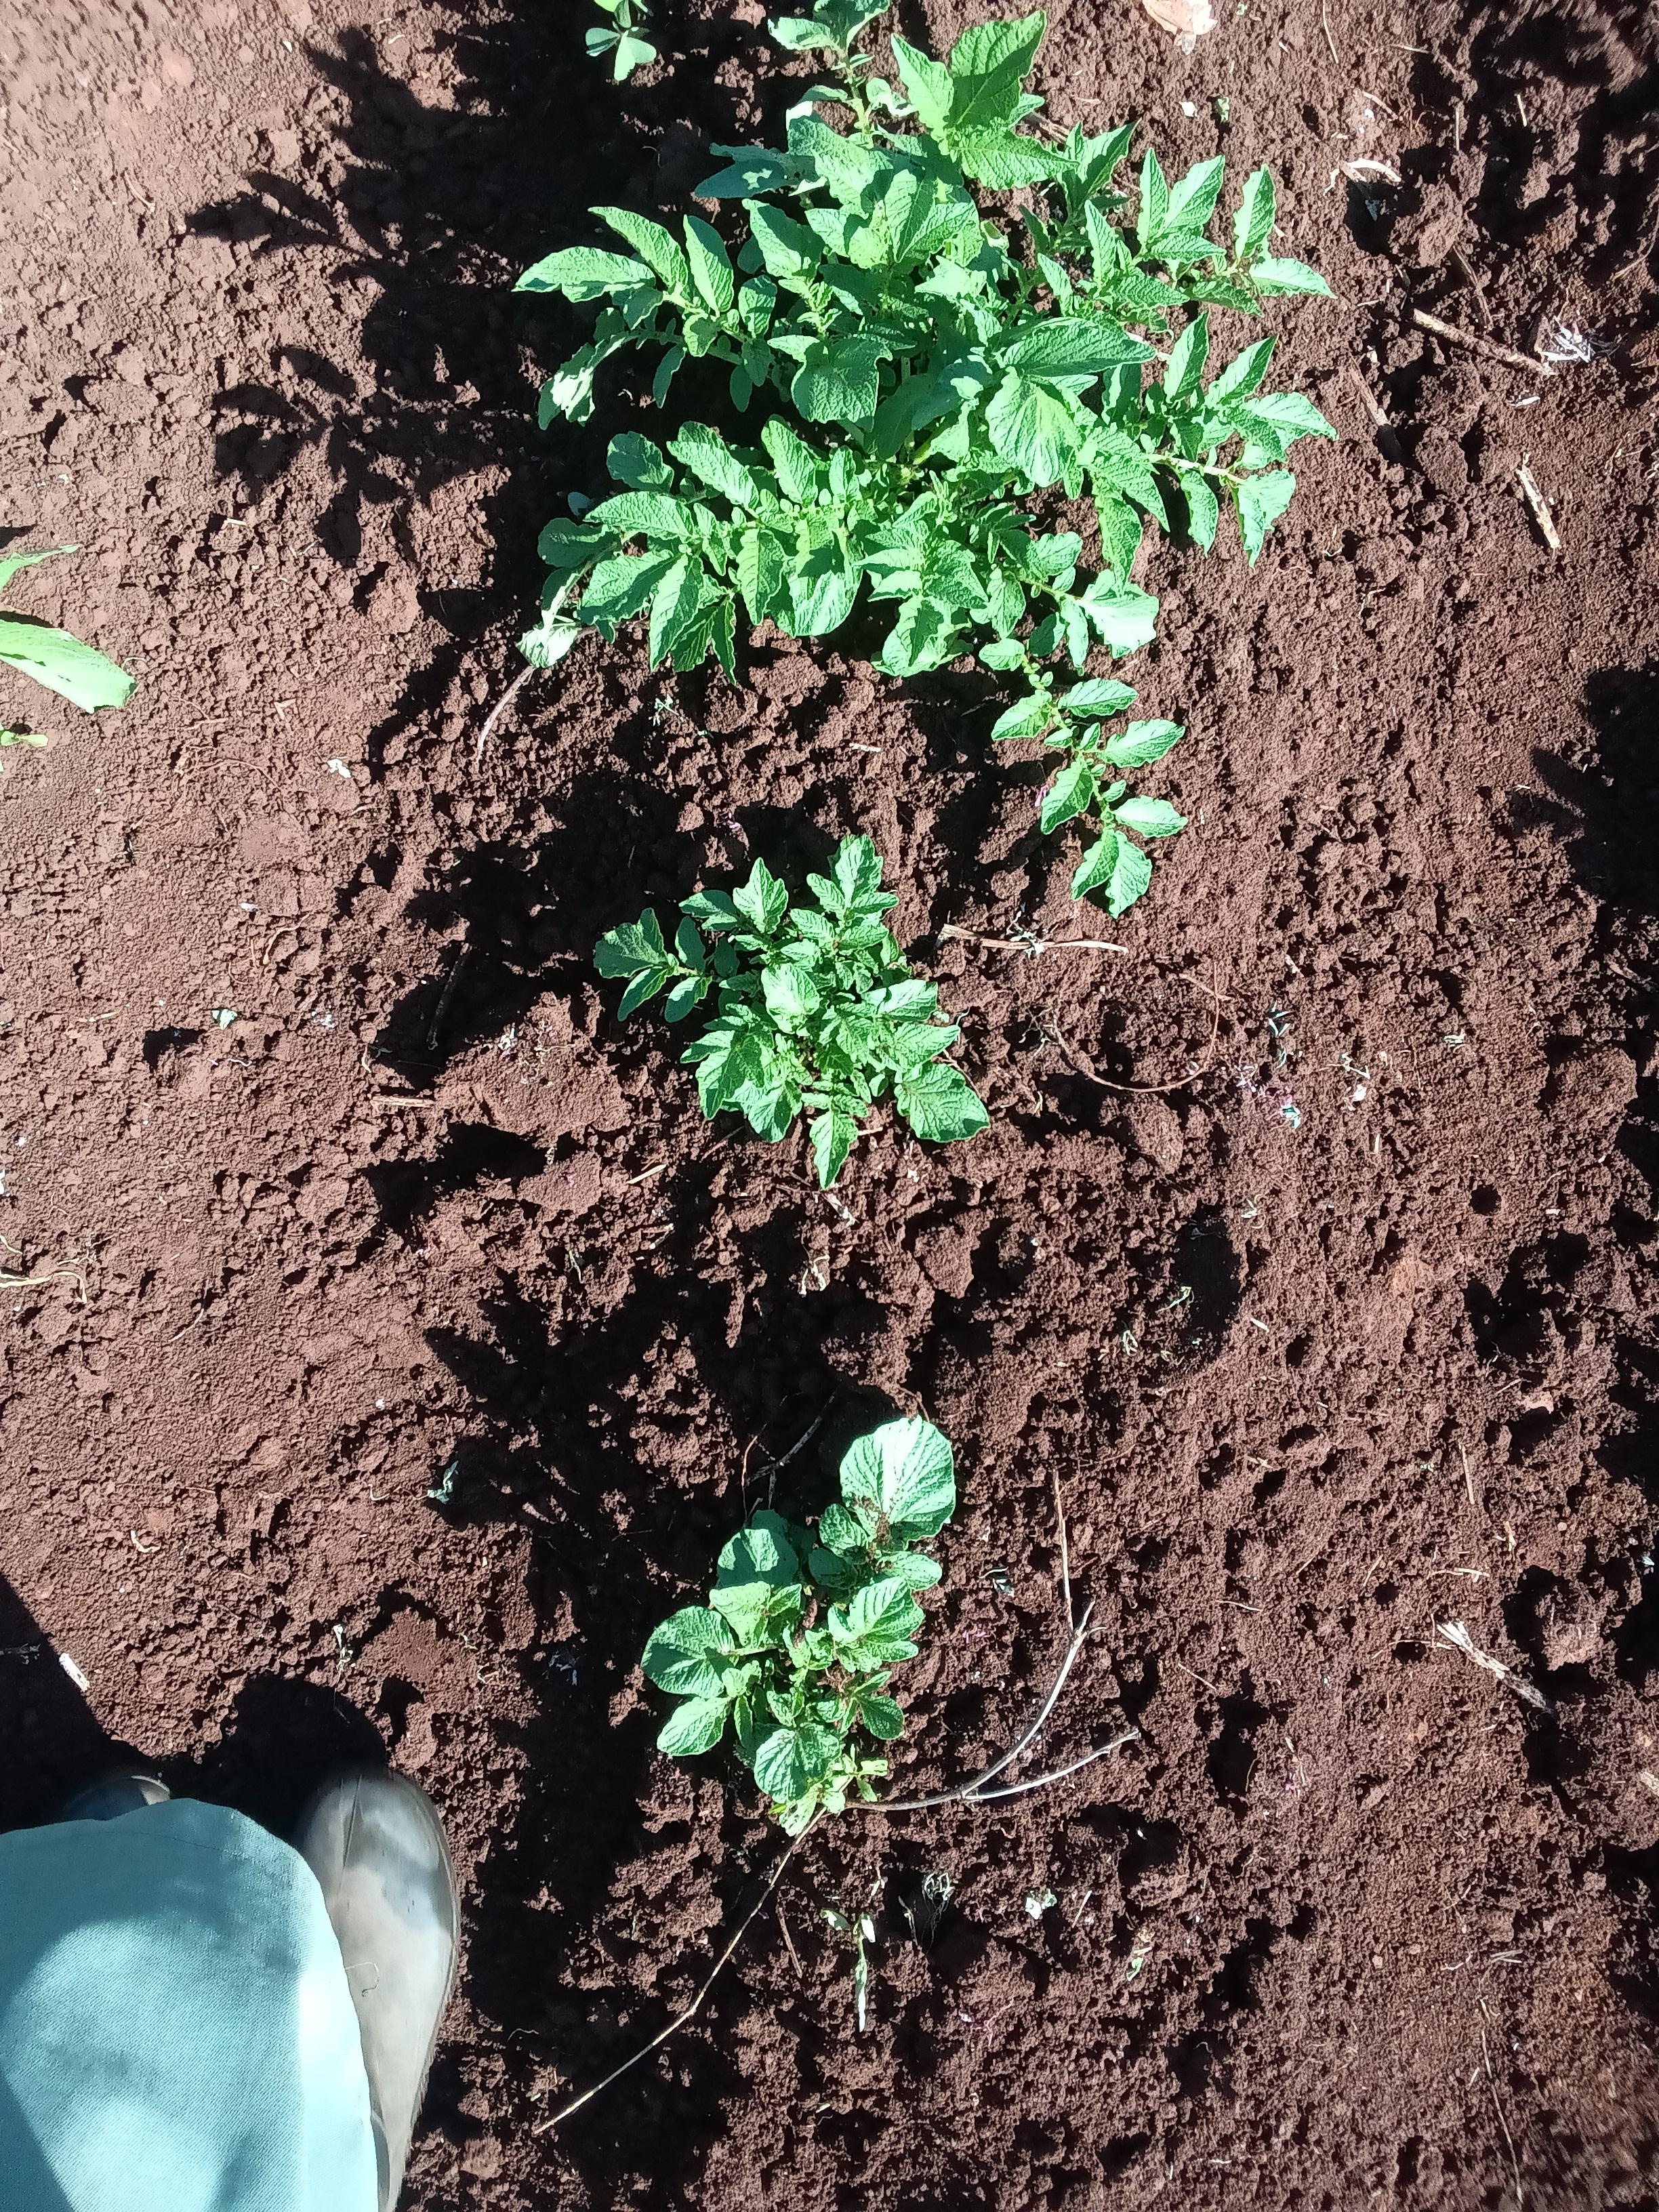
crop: potato
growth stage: vegetative
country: Kenya
